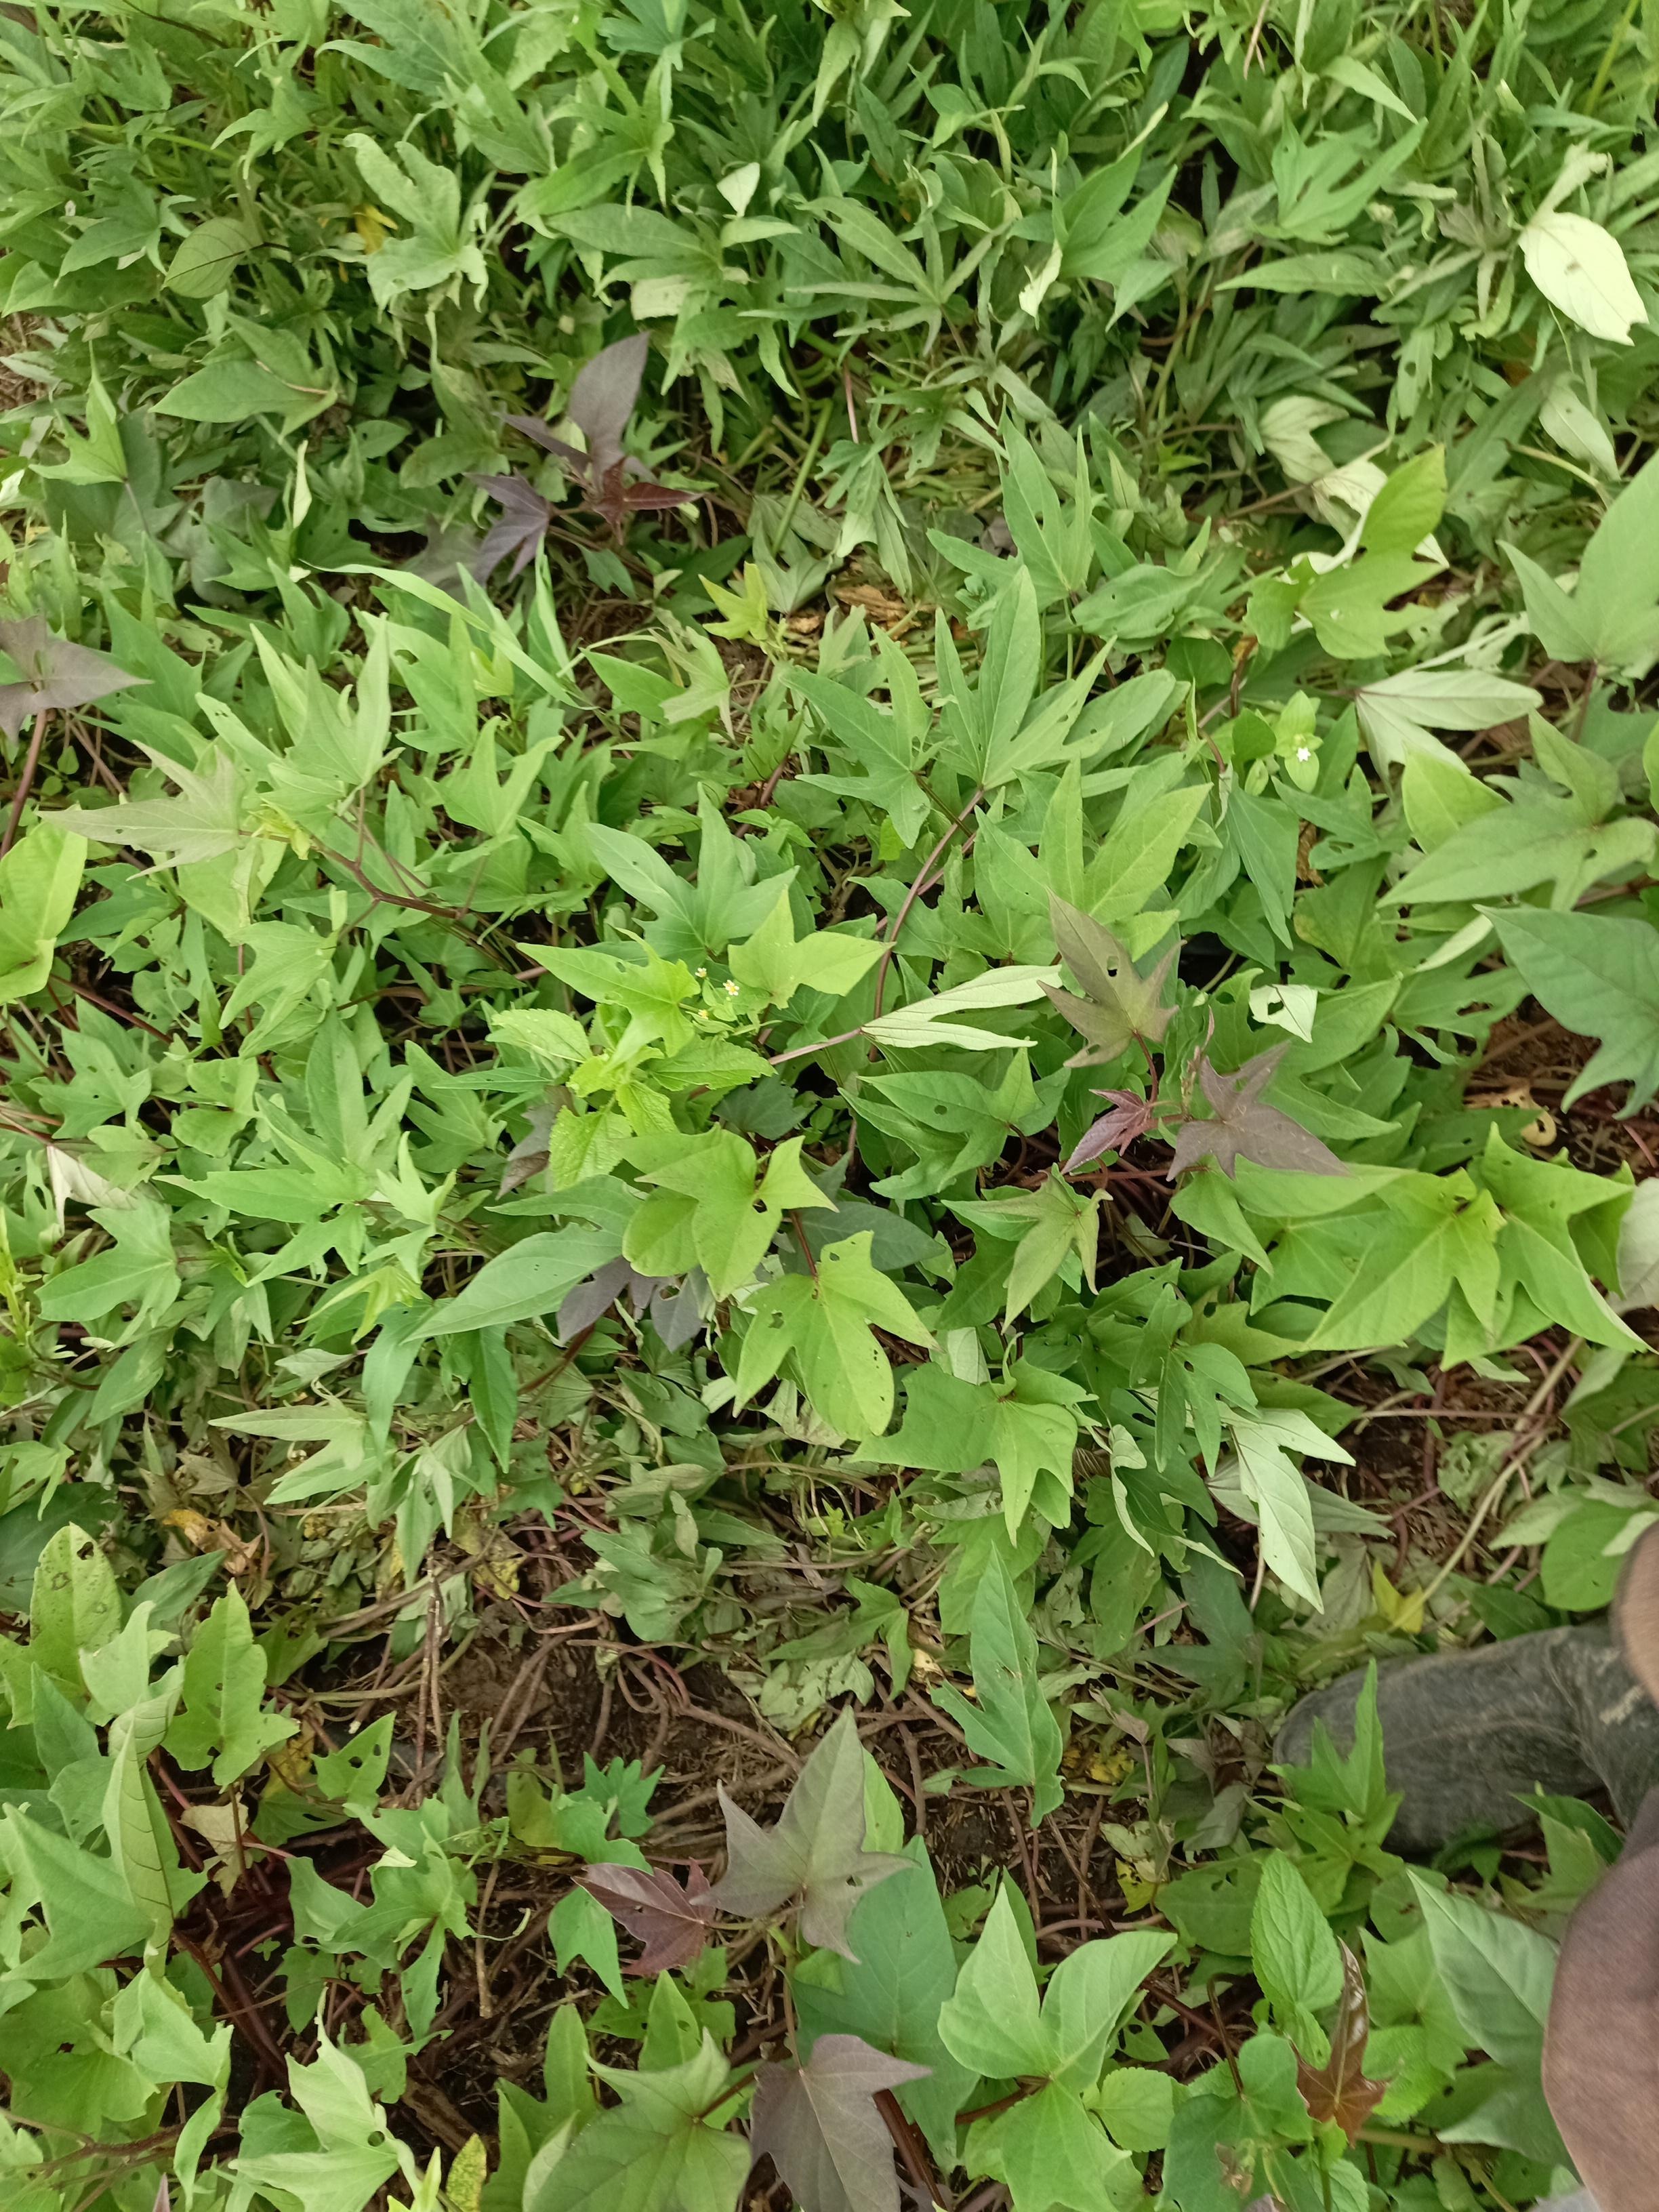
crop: sweet potato
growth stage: vegetative
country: Tanzania
